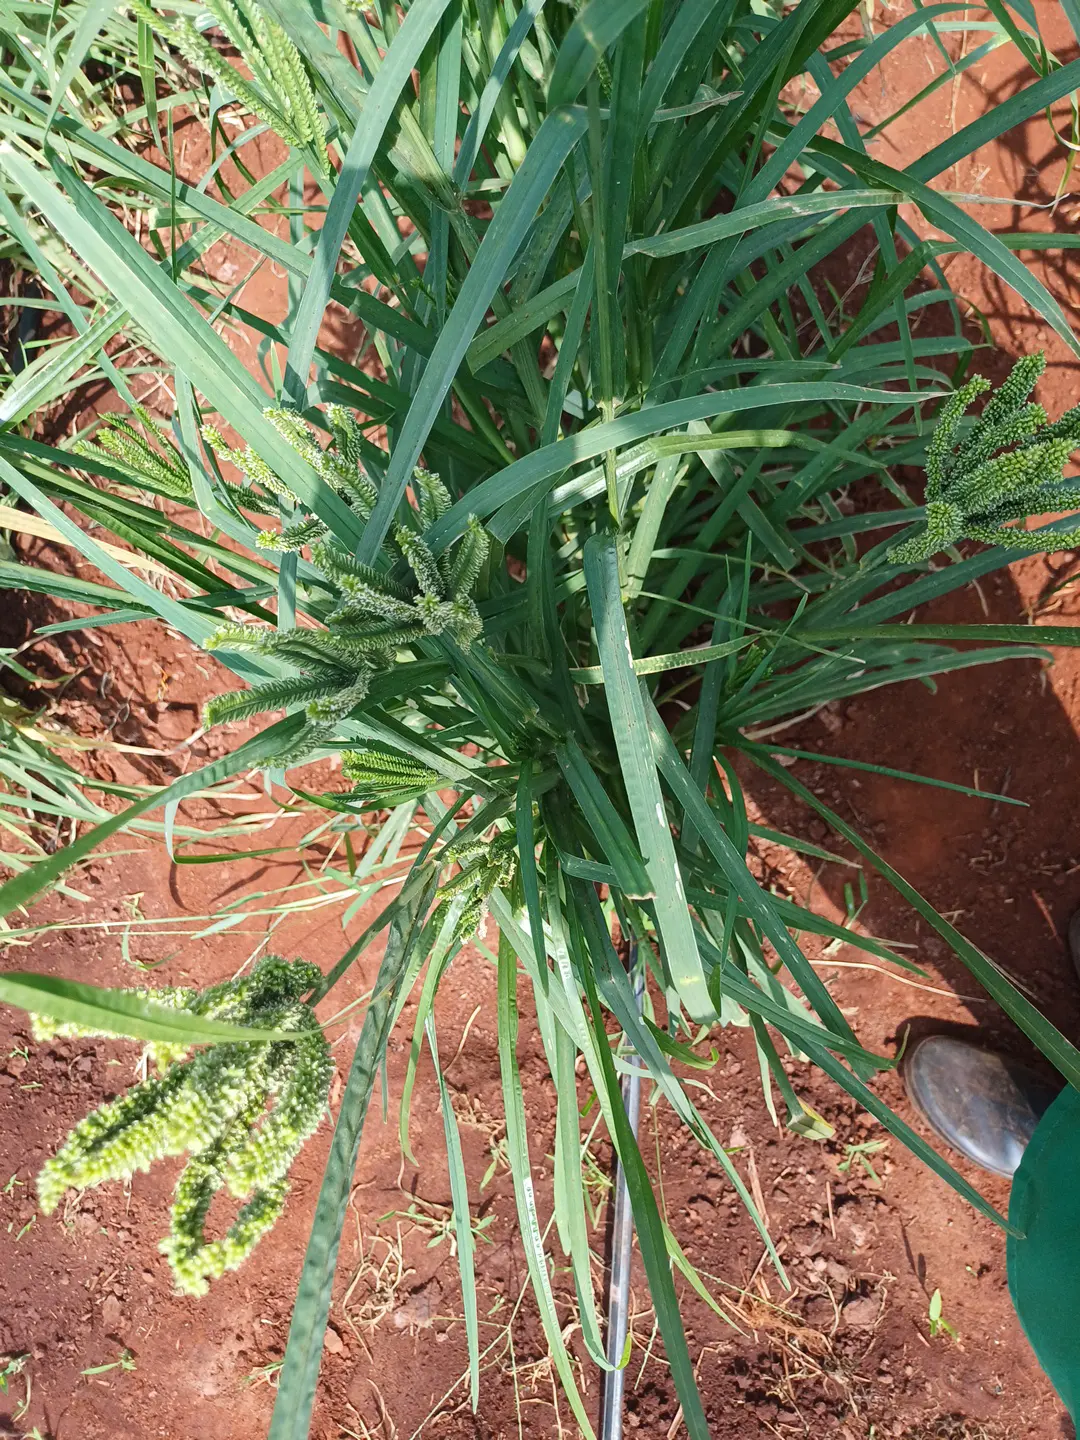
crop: finger millet
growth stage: filling grain
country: Kenya
